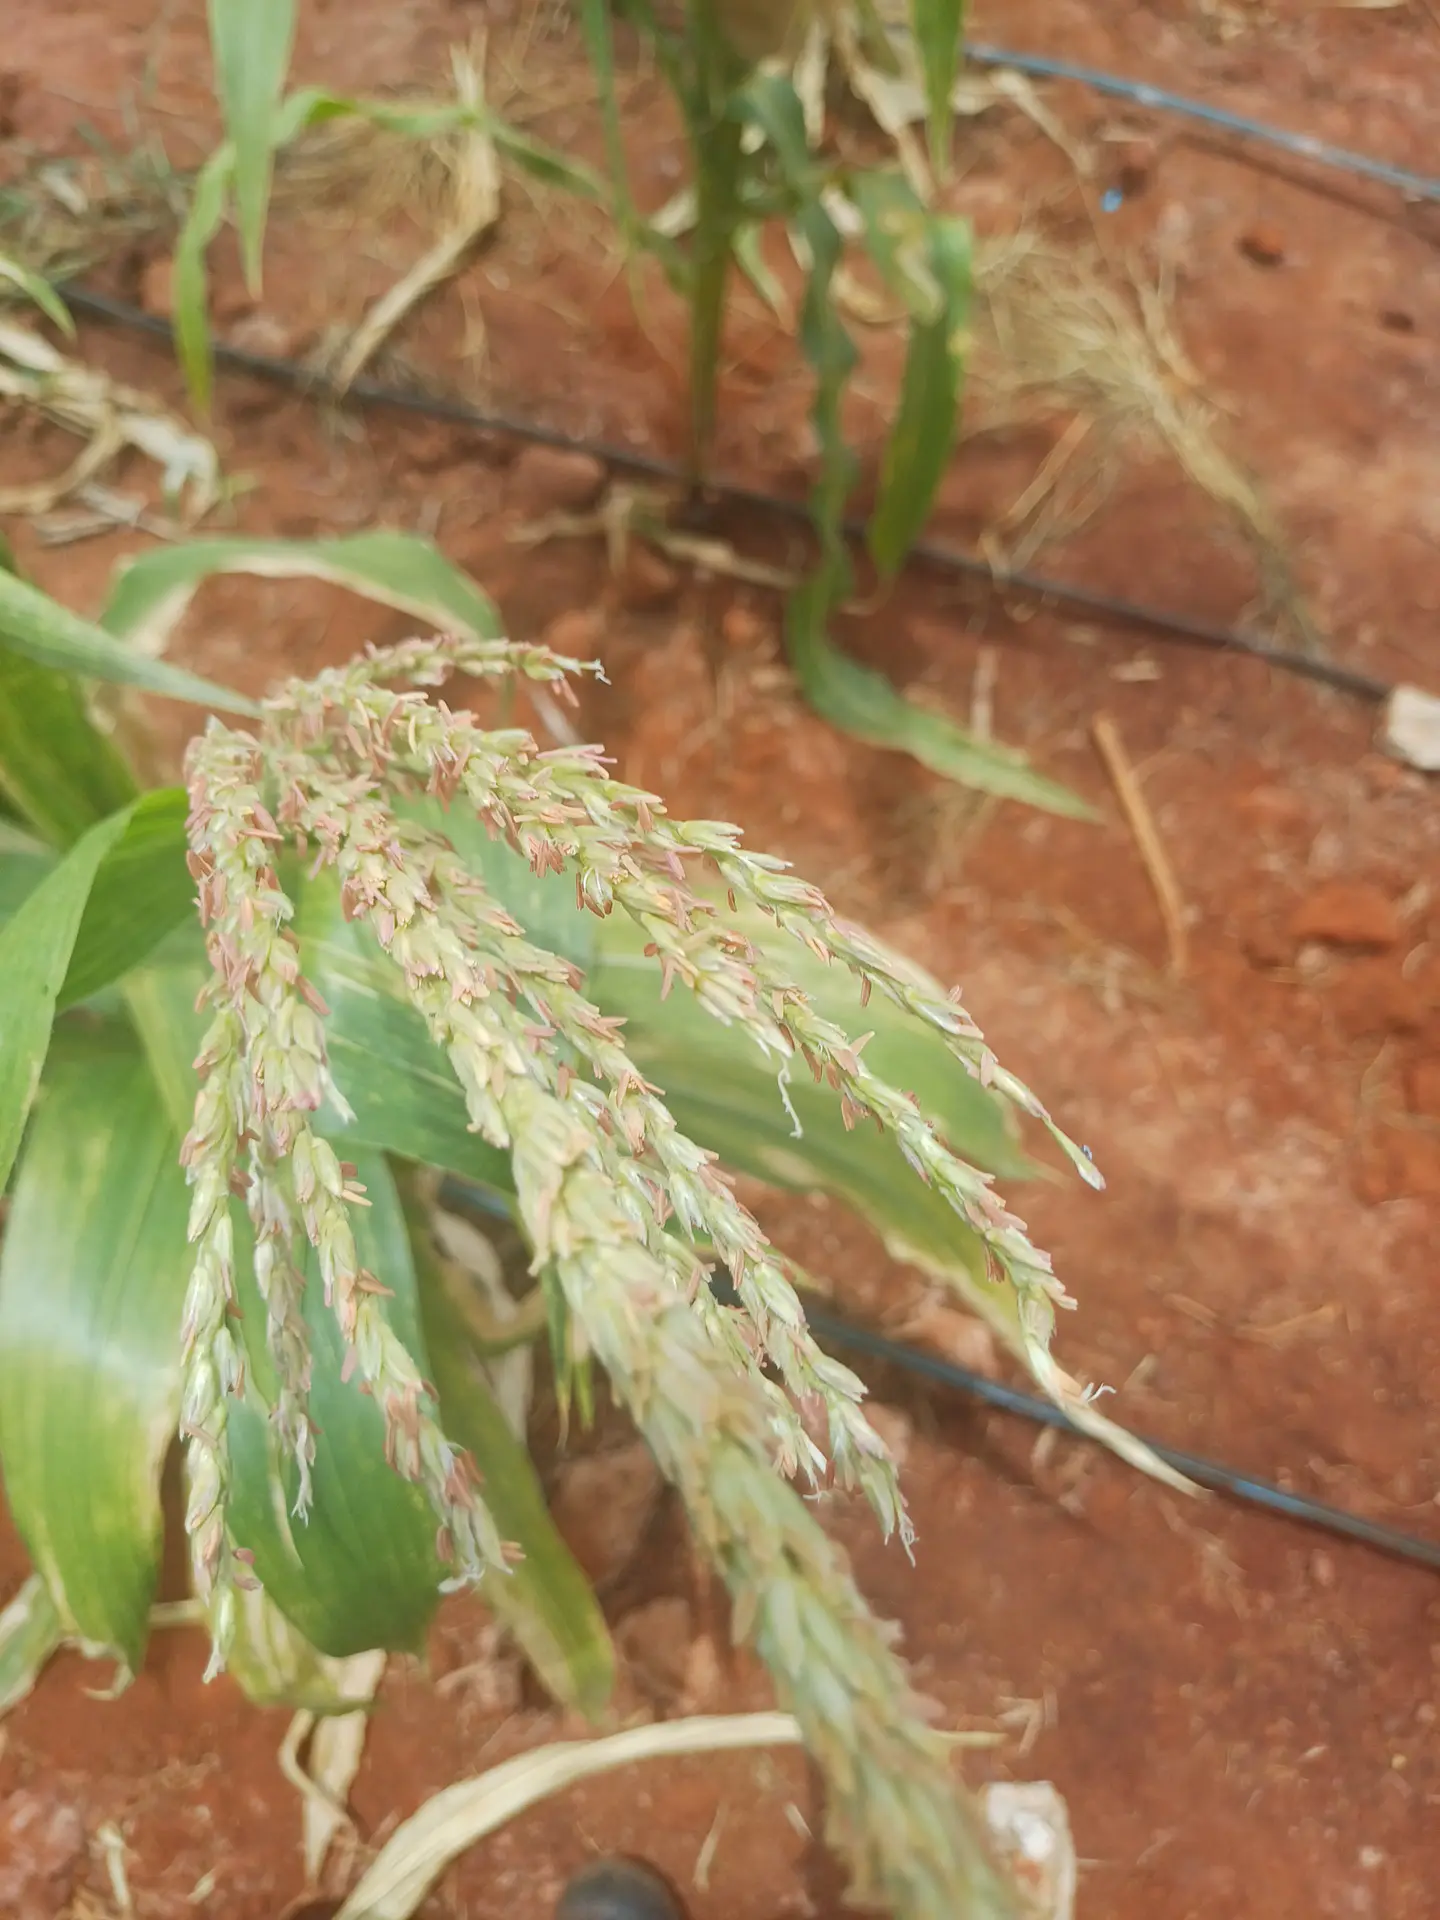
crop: maize
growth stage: flowering
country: Kenya
